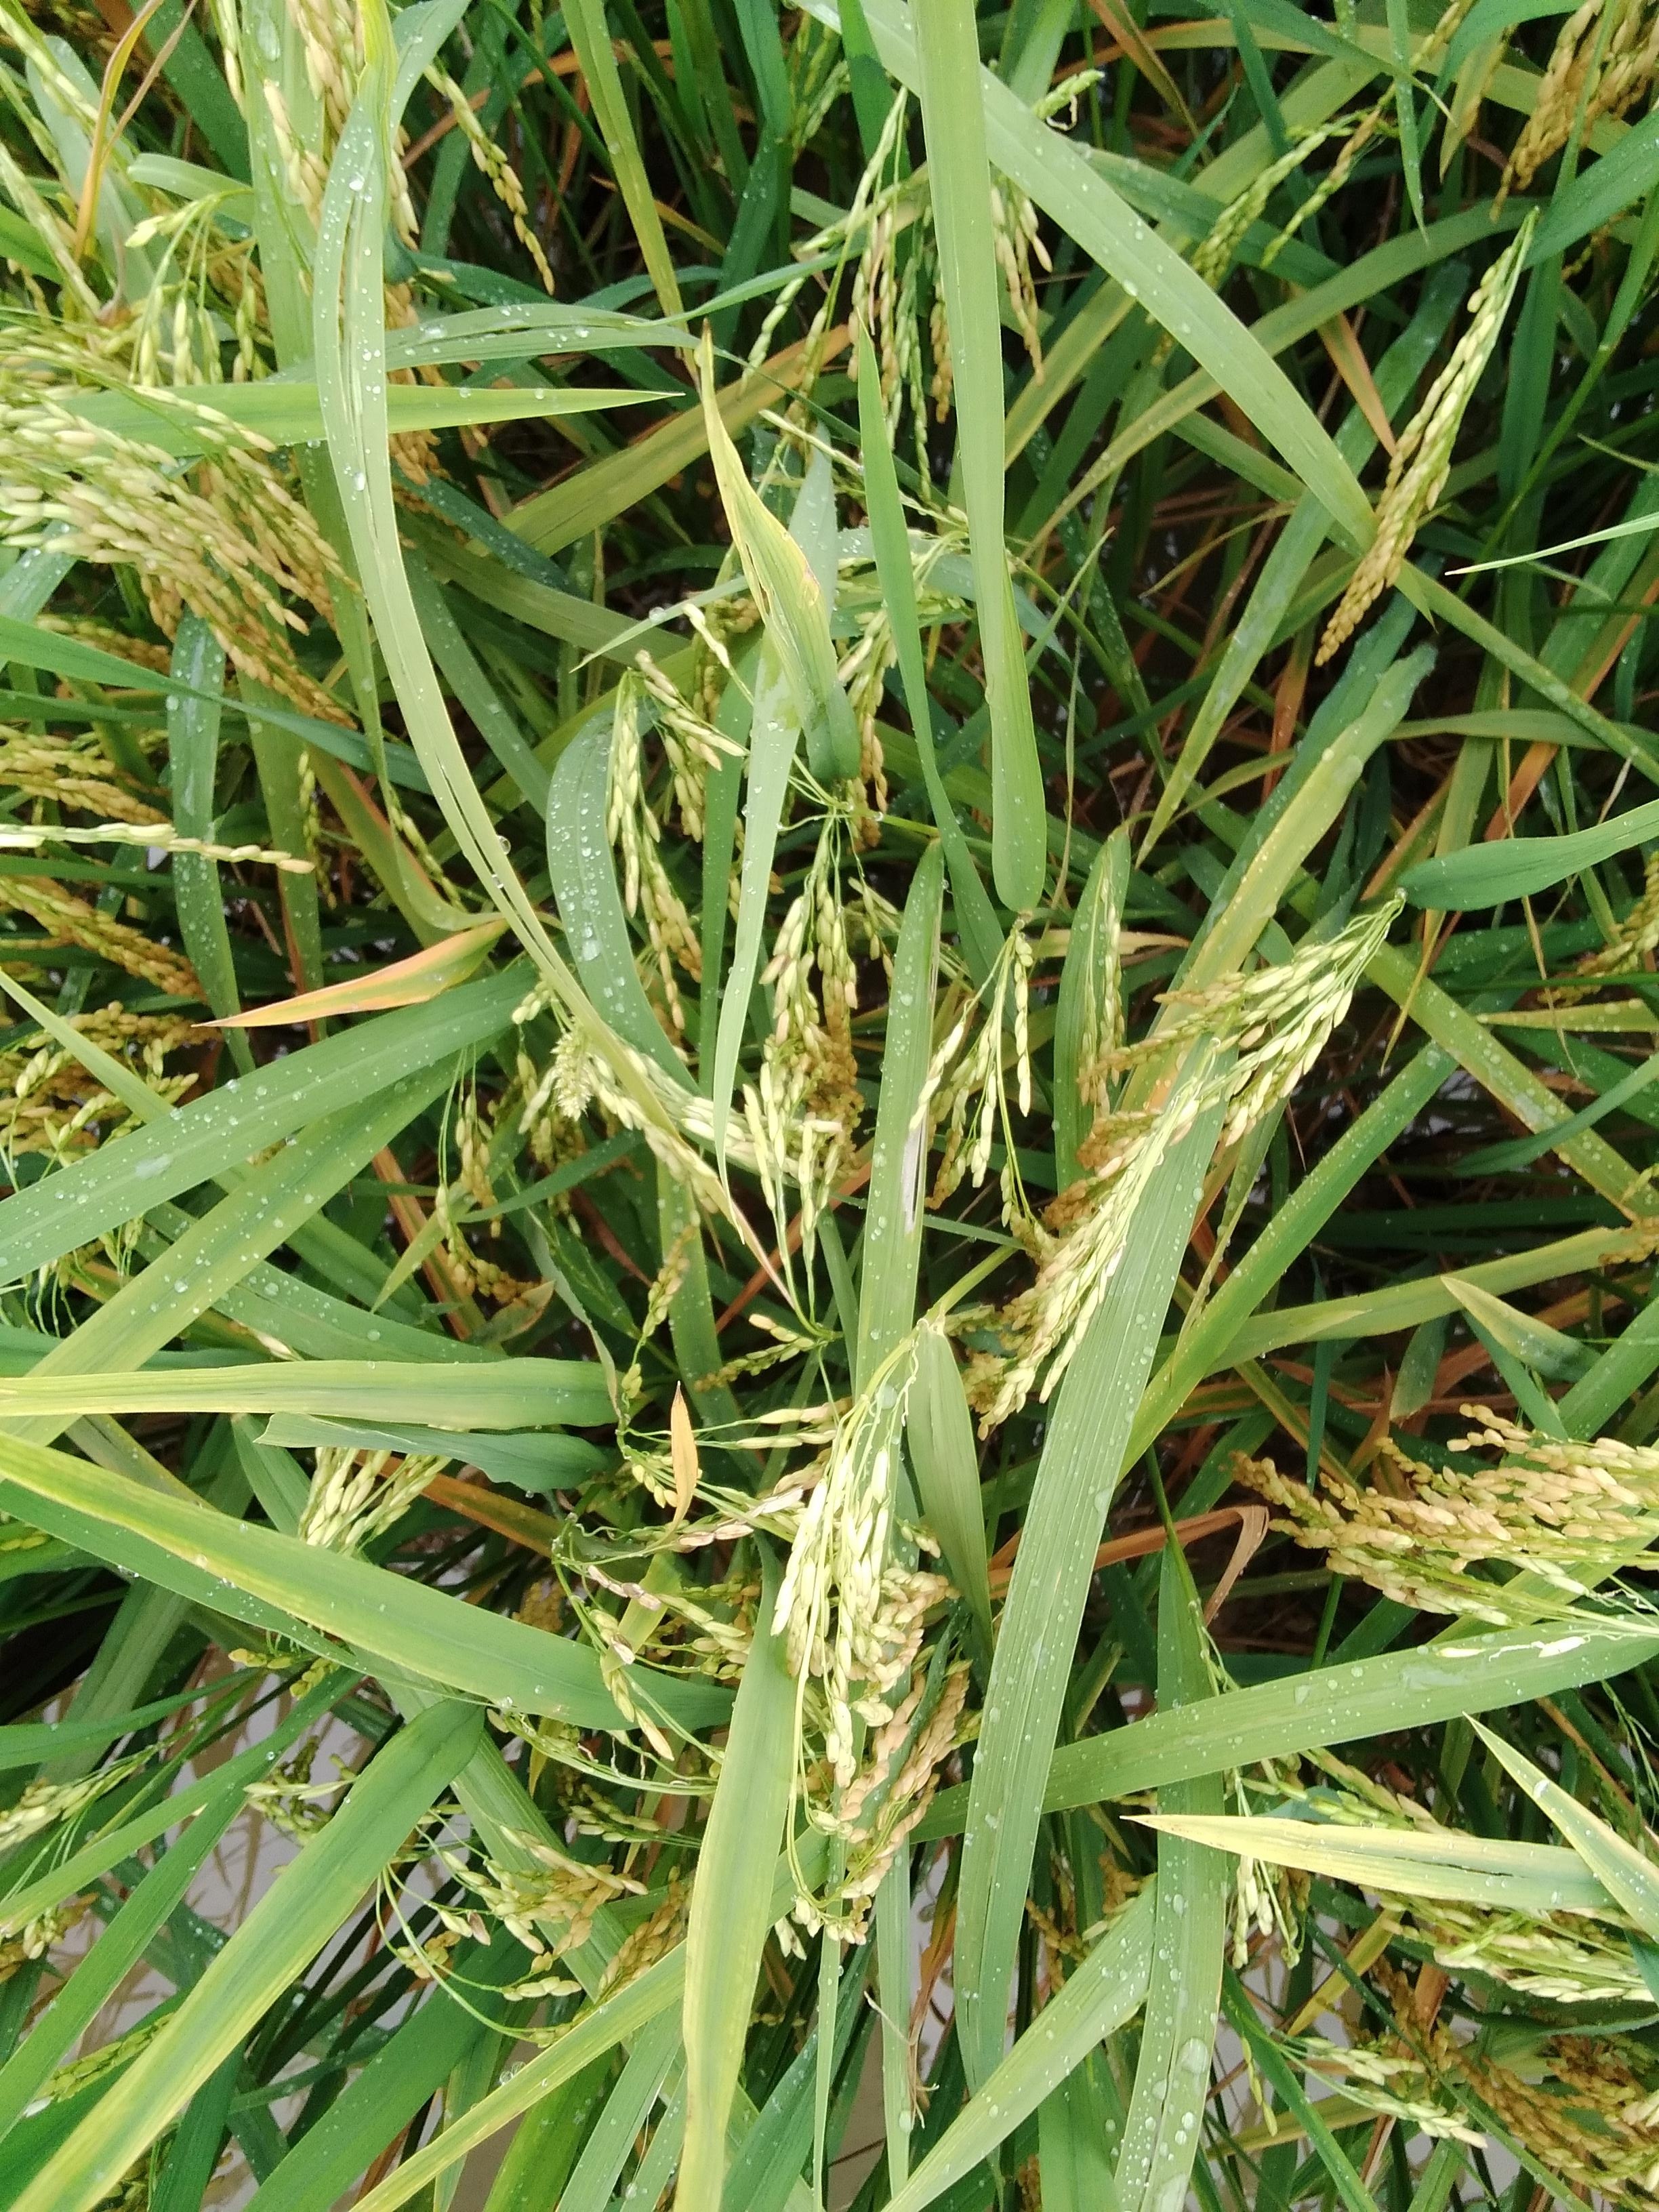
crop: rice
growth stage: ripening
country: Nigeria
